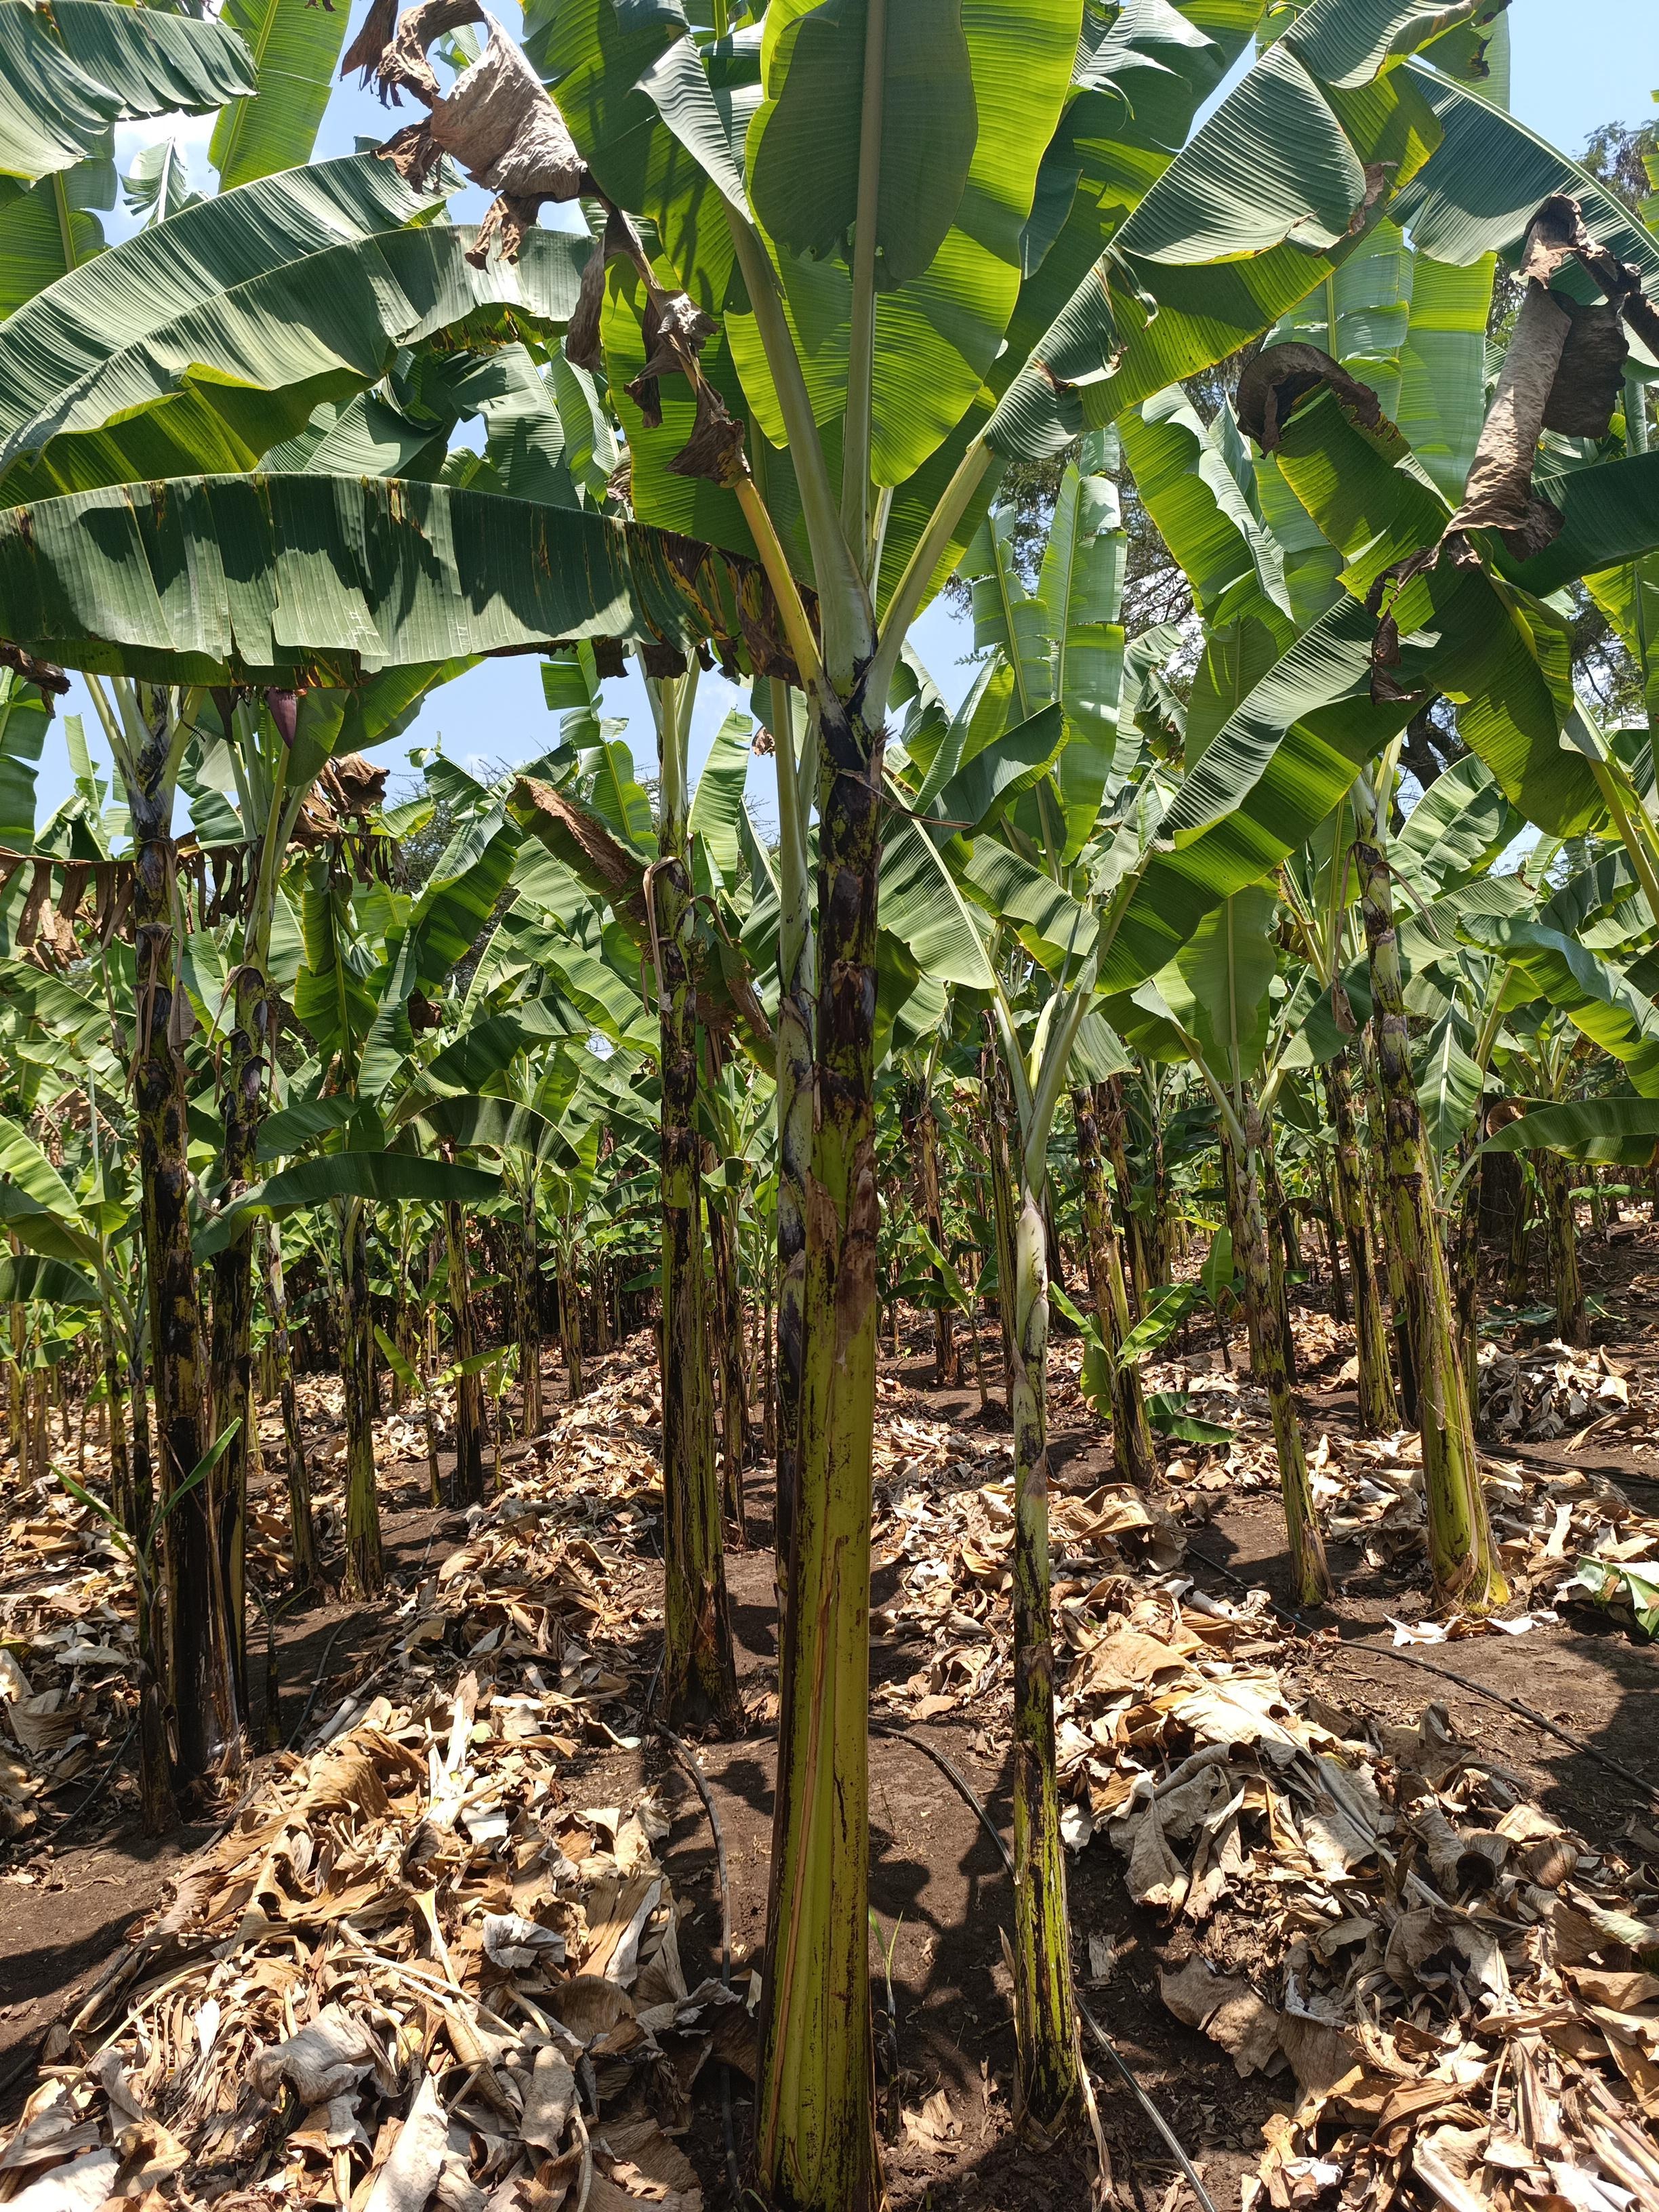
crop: banana
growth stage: vegetative
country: Tanzania
